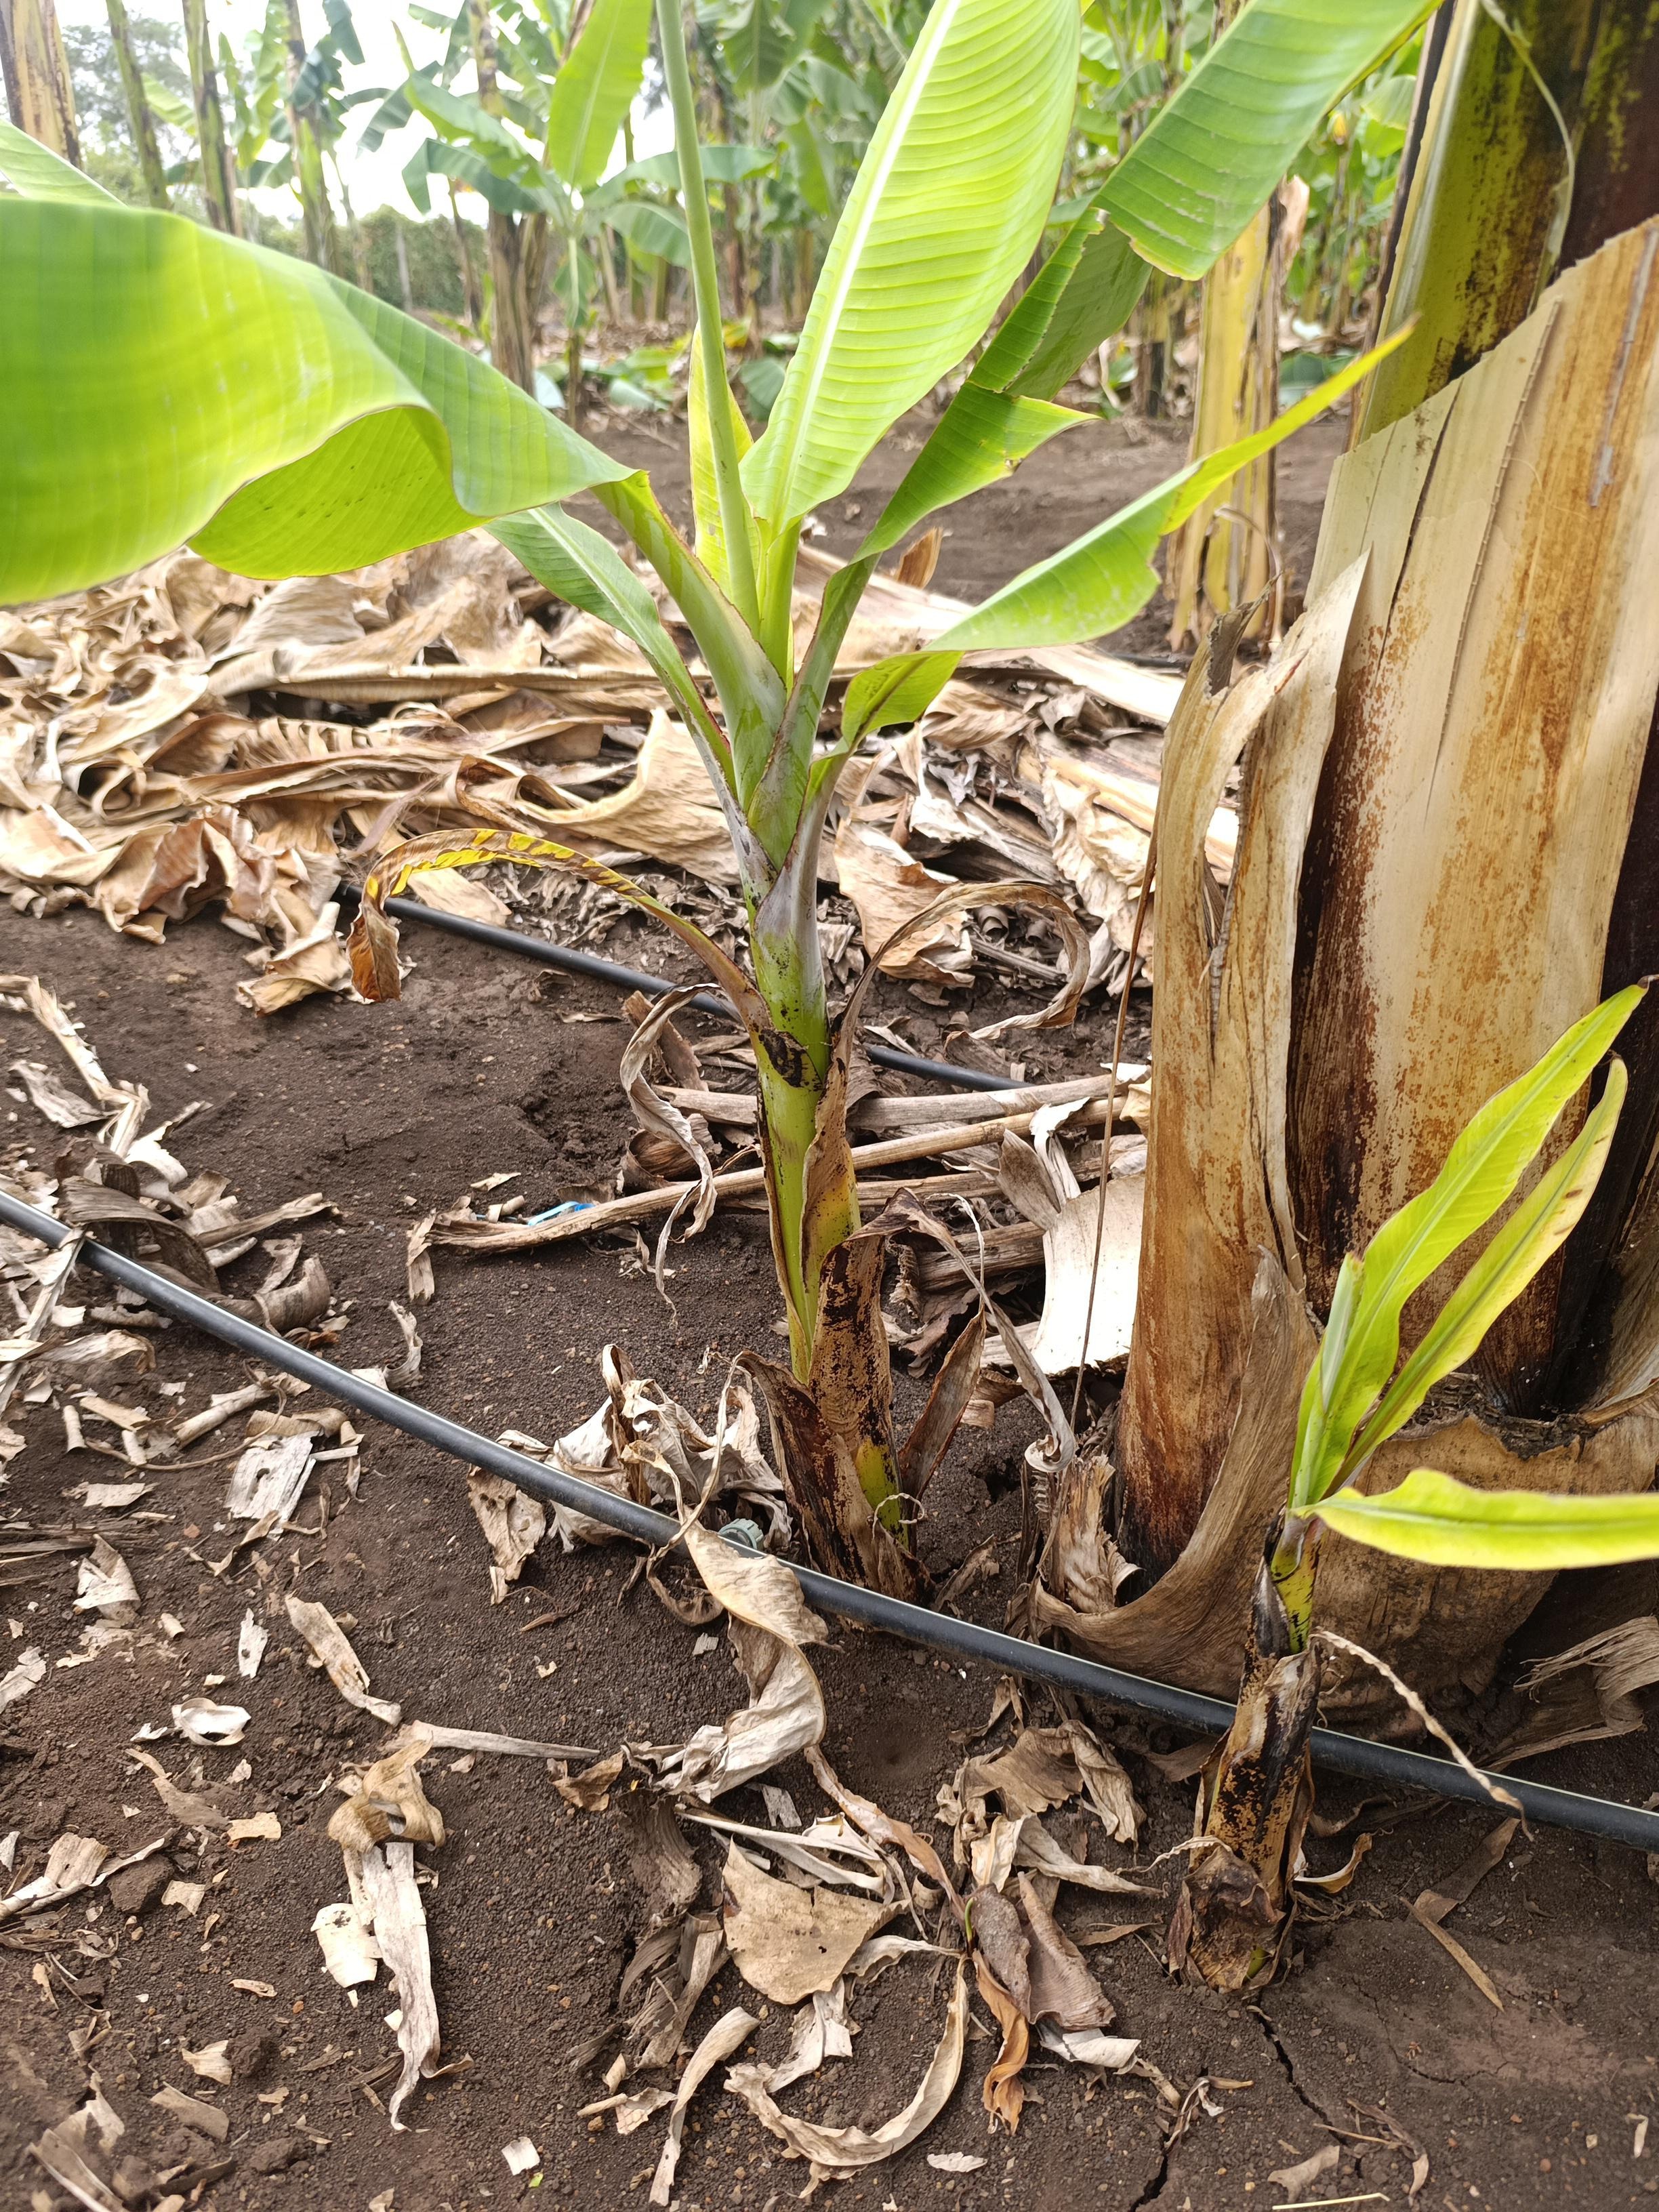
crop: banana
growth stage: emergence sucker
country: Tanzania
